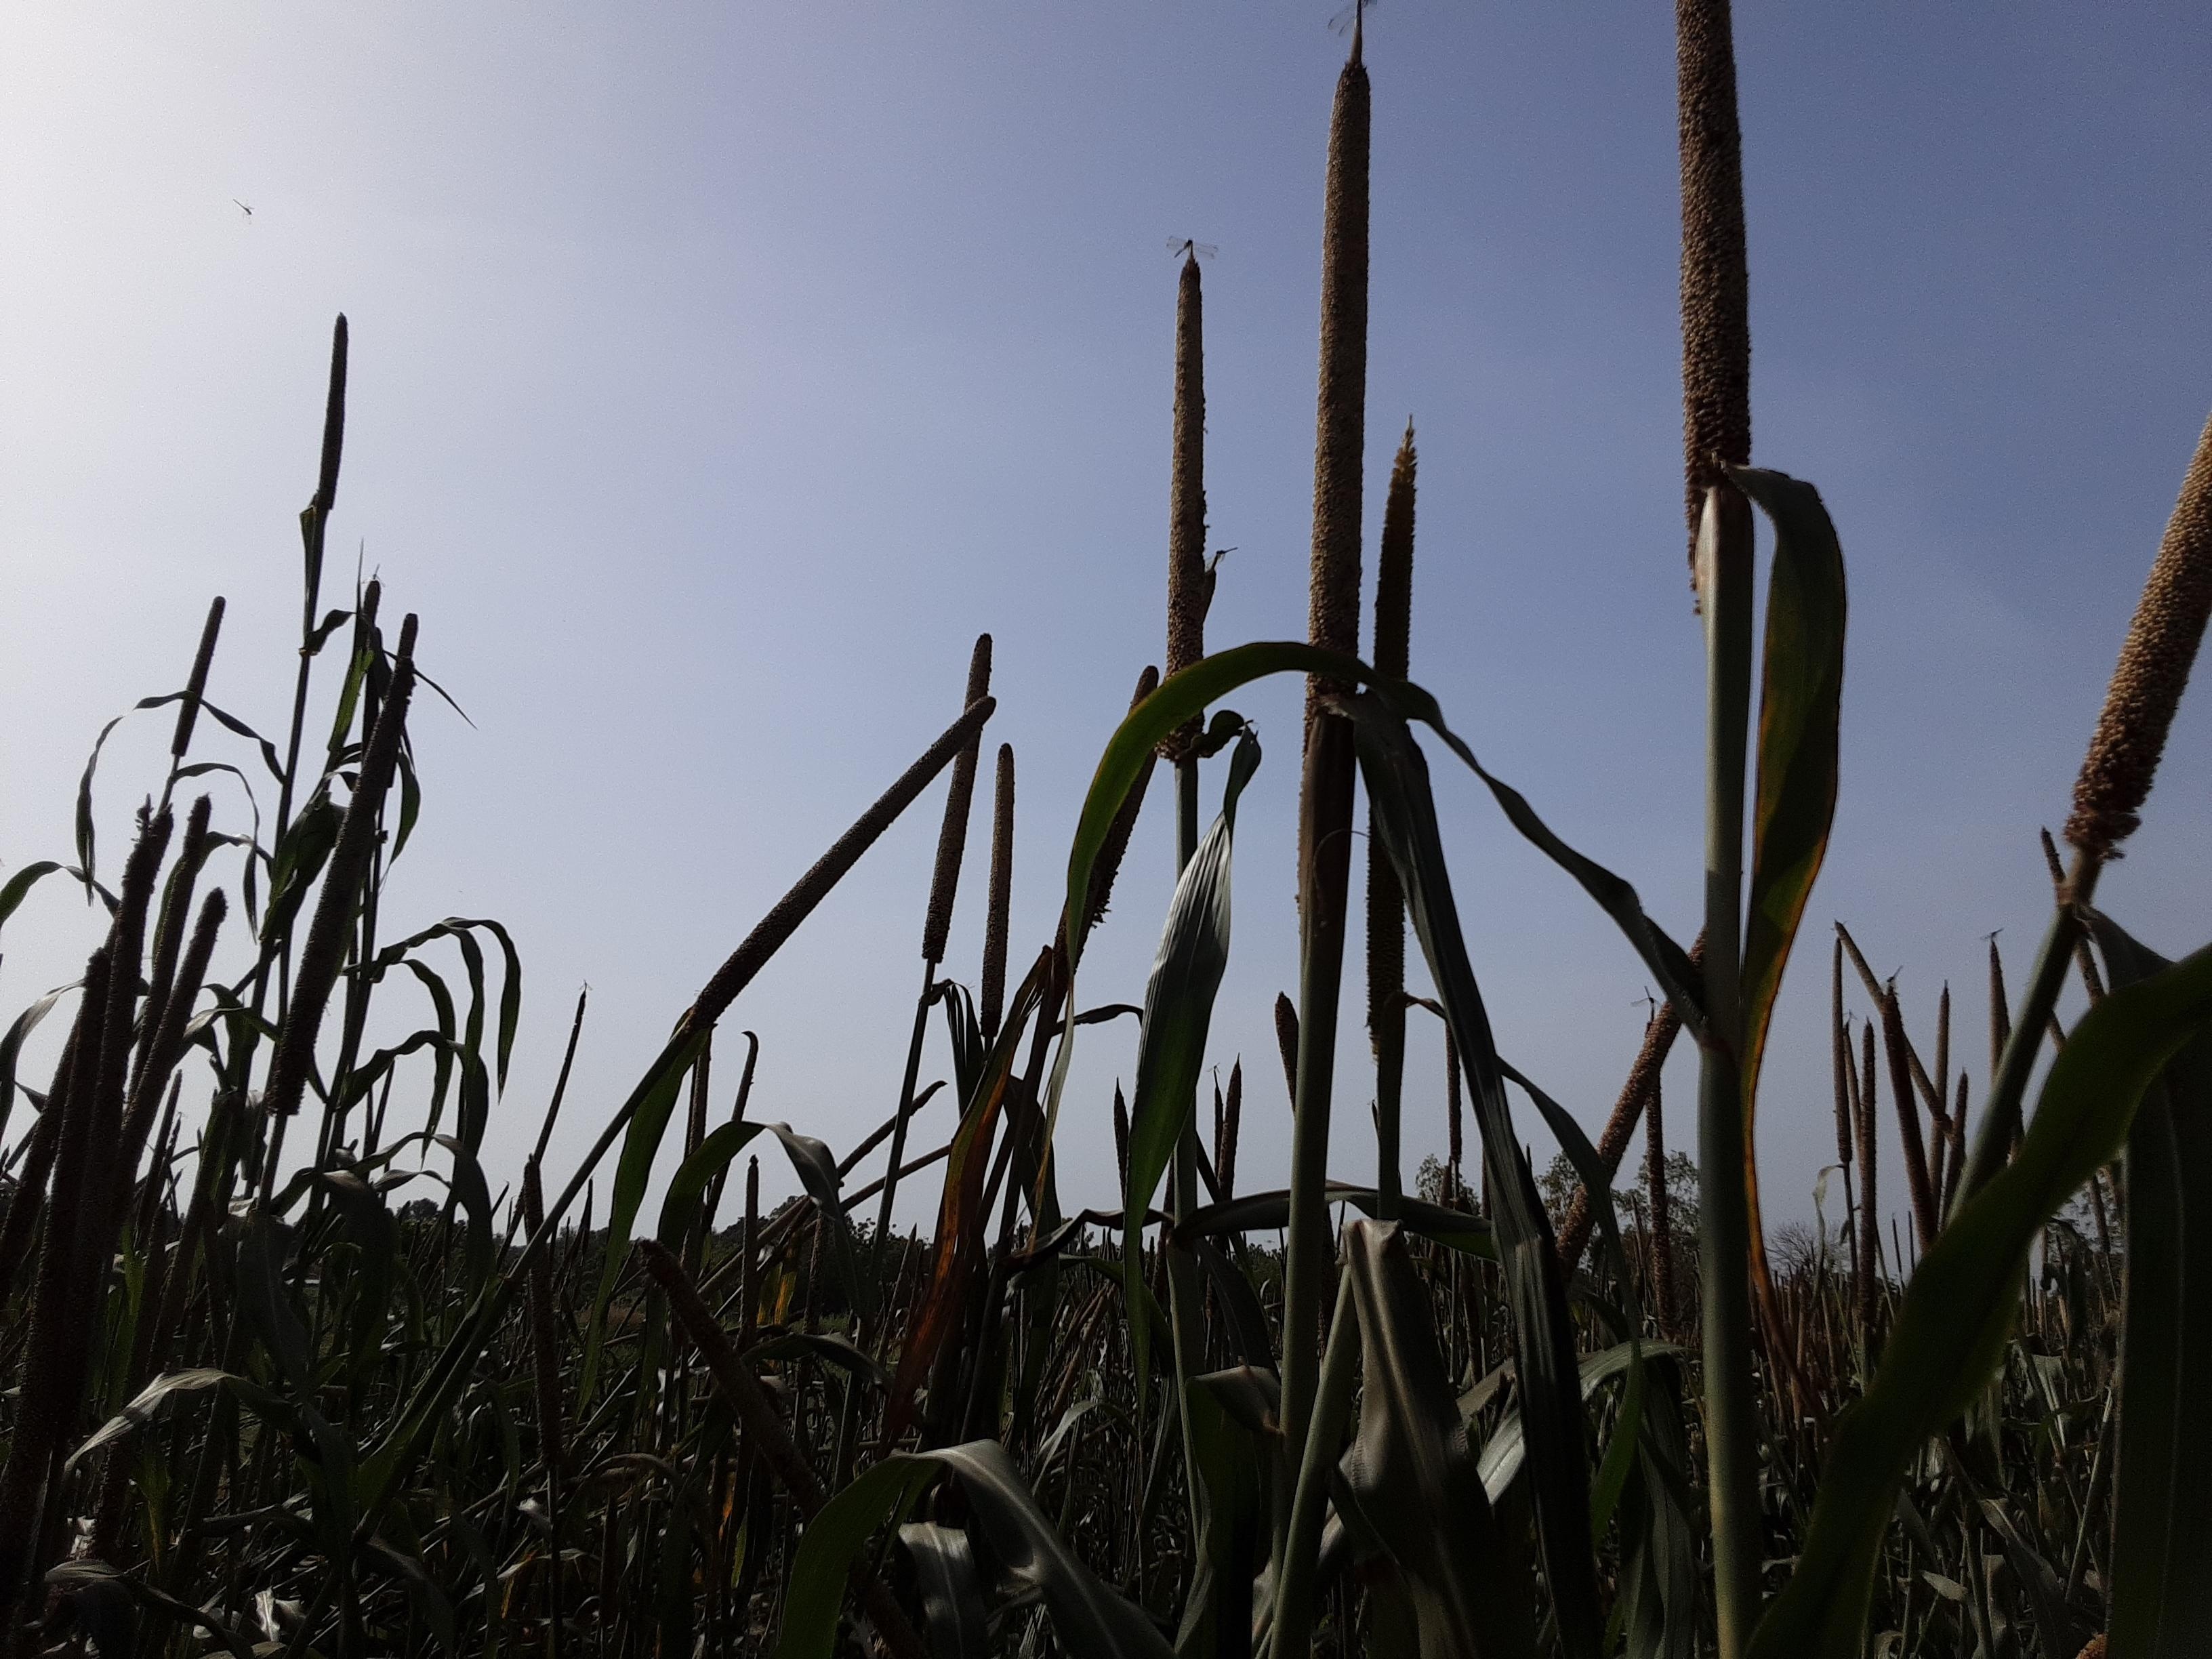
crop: pearl millet
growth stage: filling grain
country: Senegal
